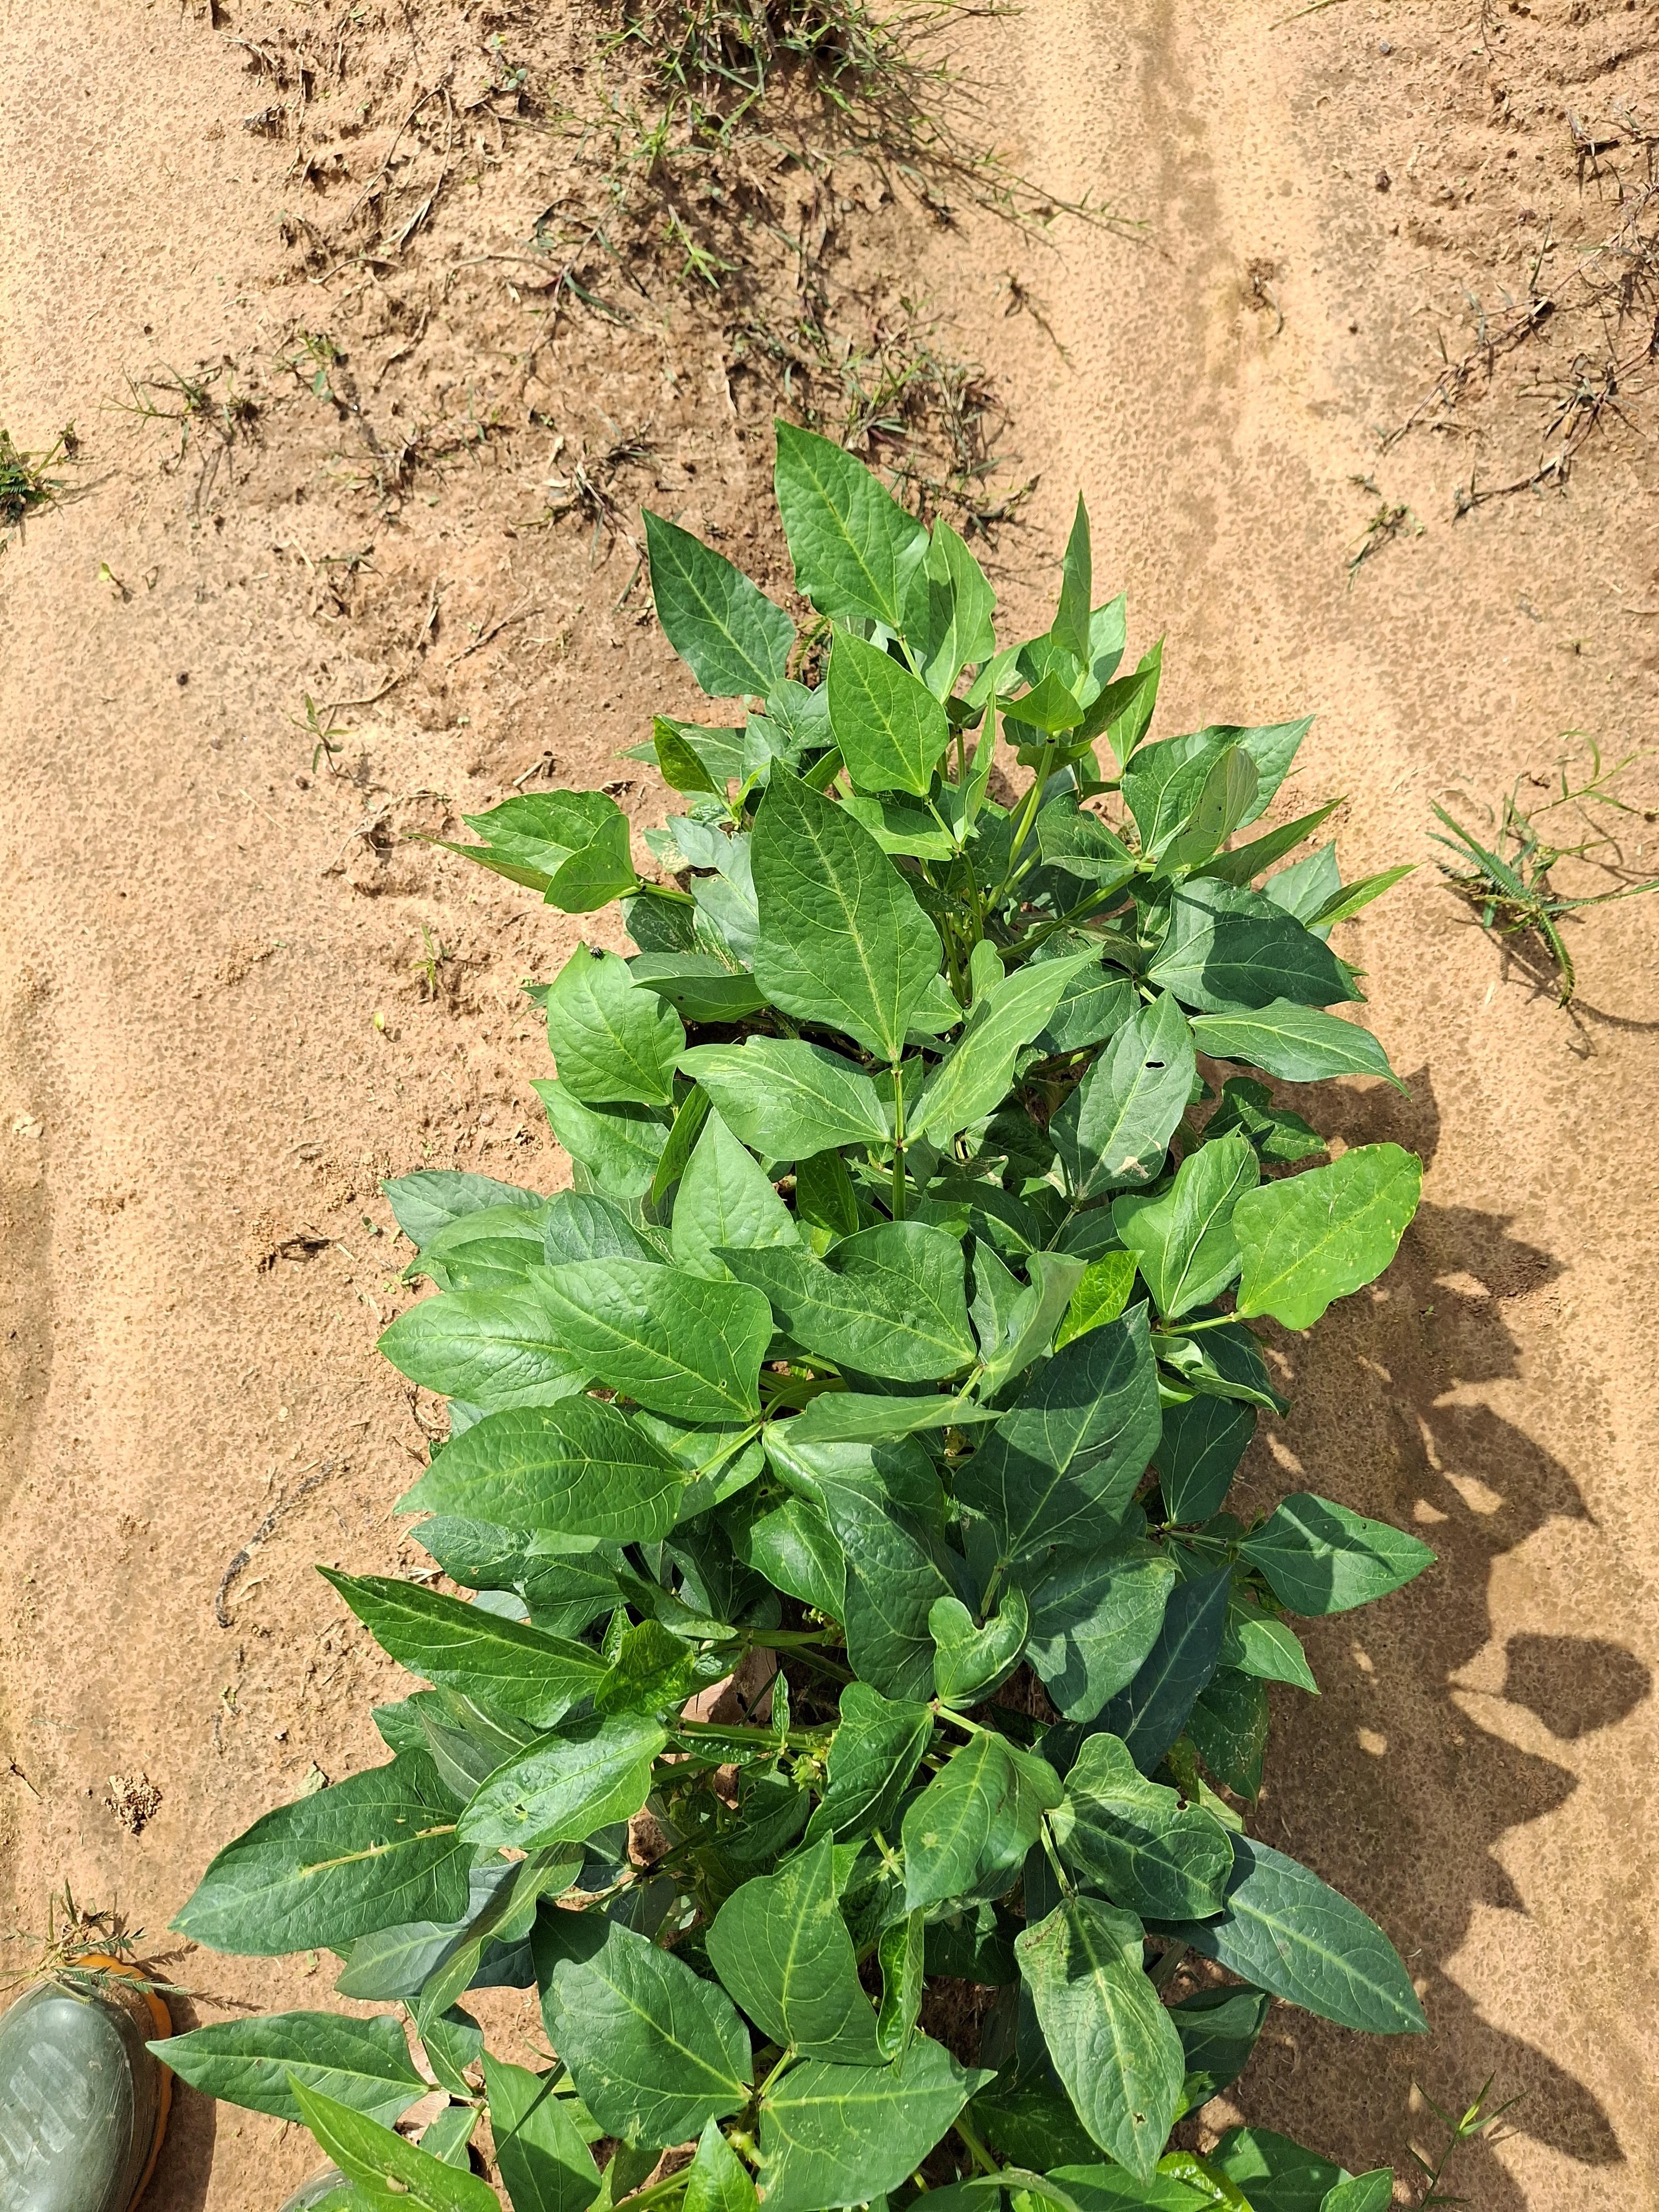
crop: cowpea
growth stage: vegetative
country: Nigeria
